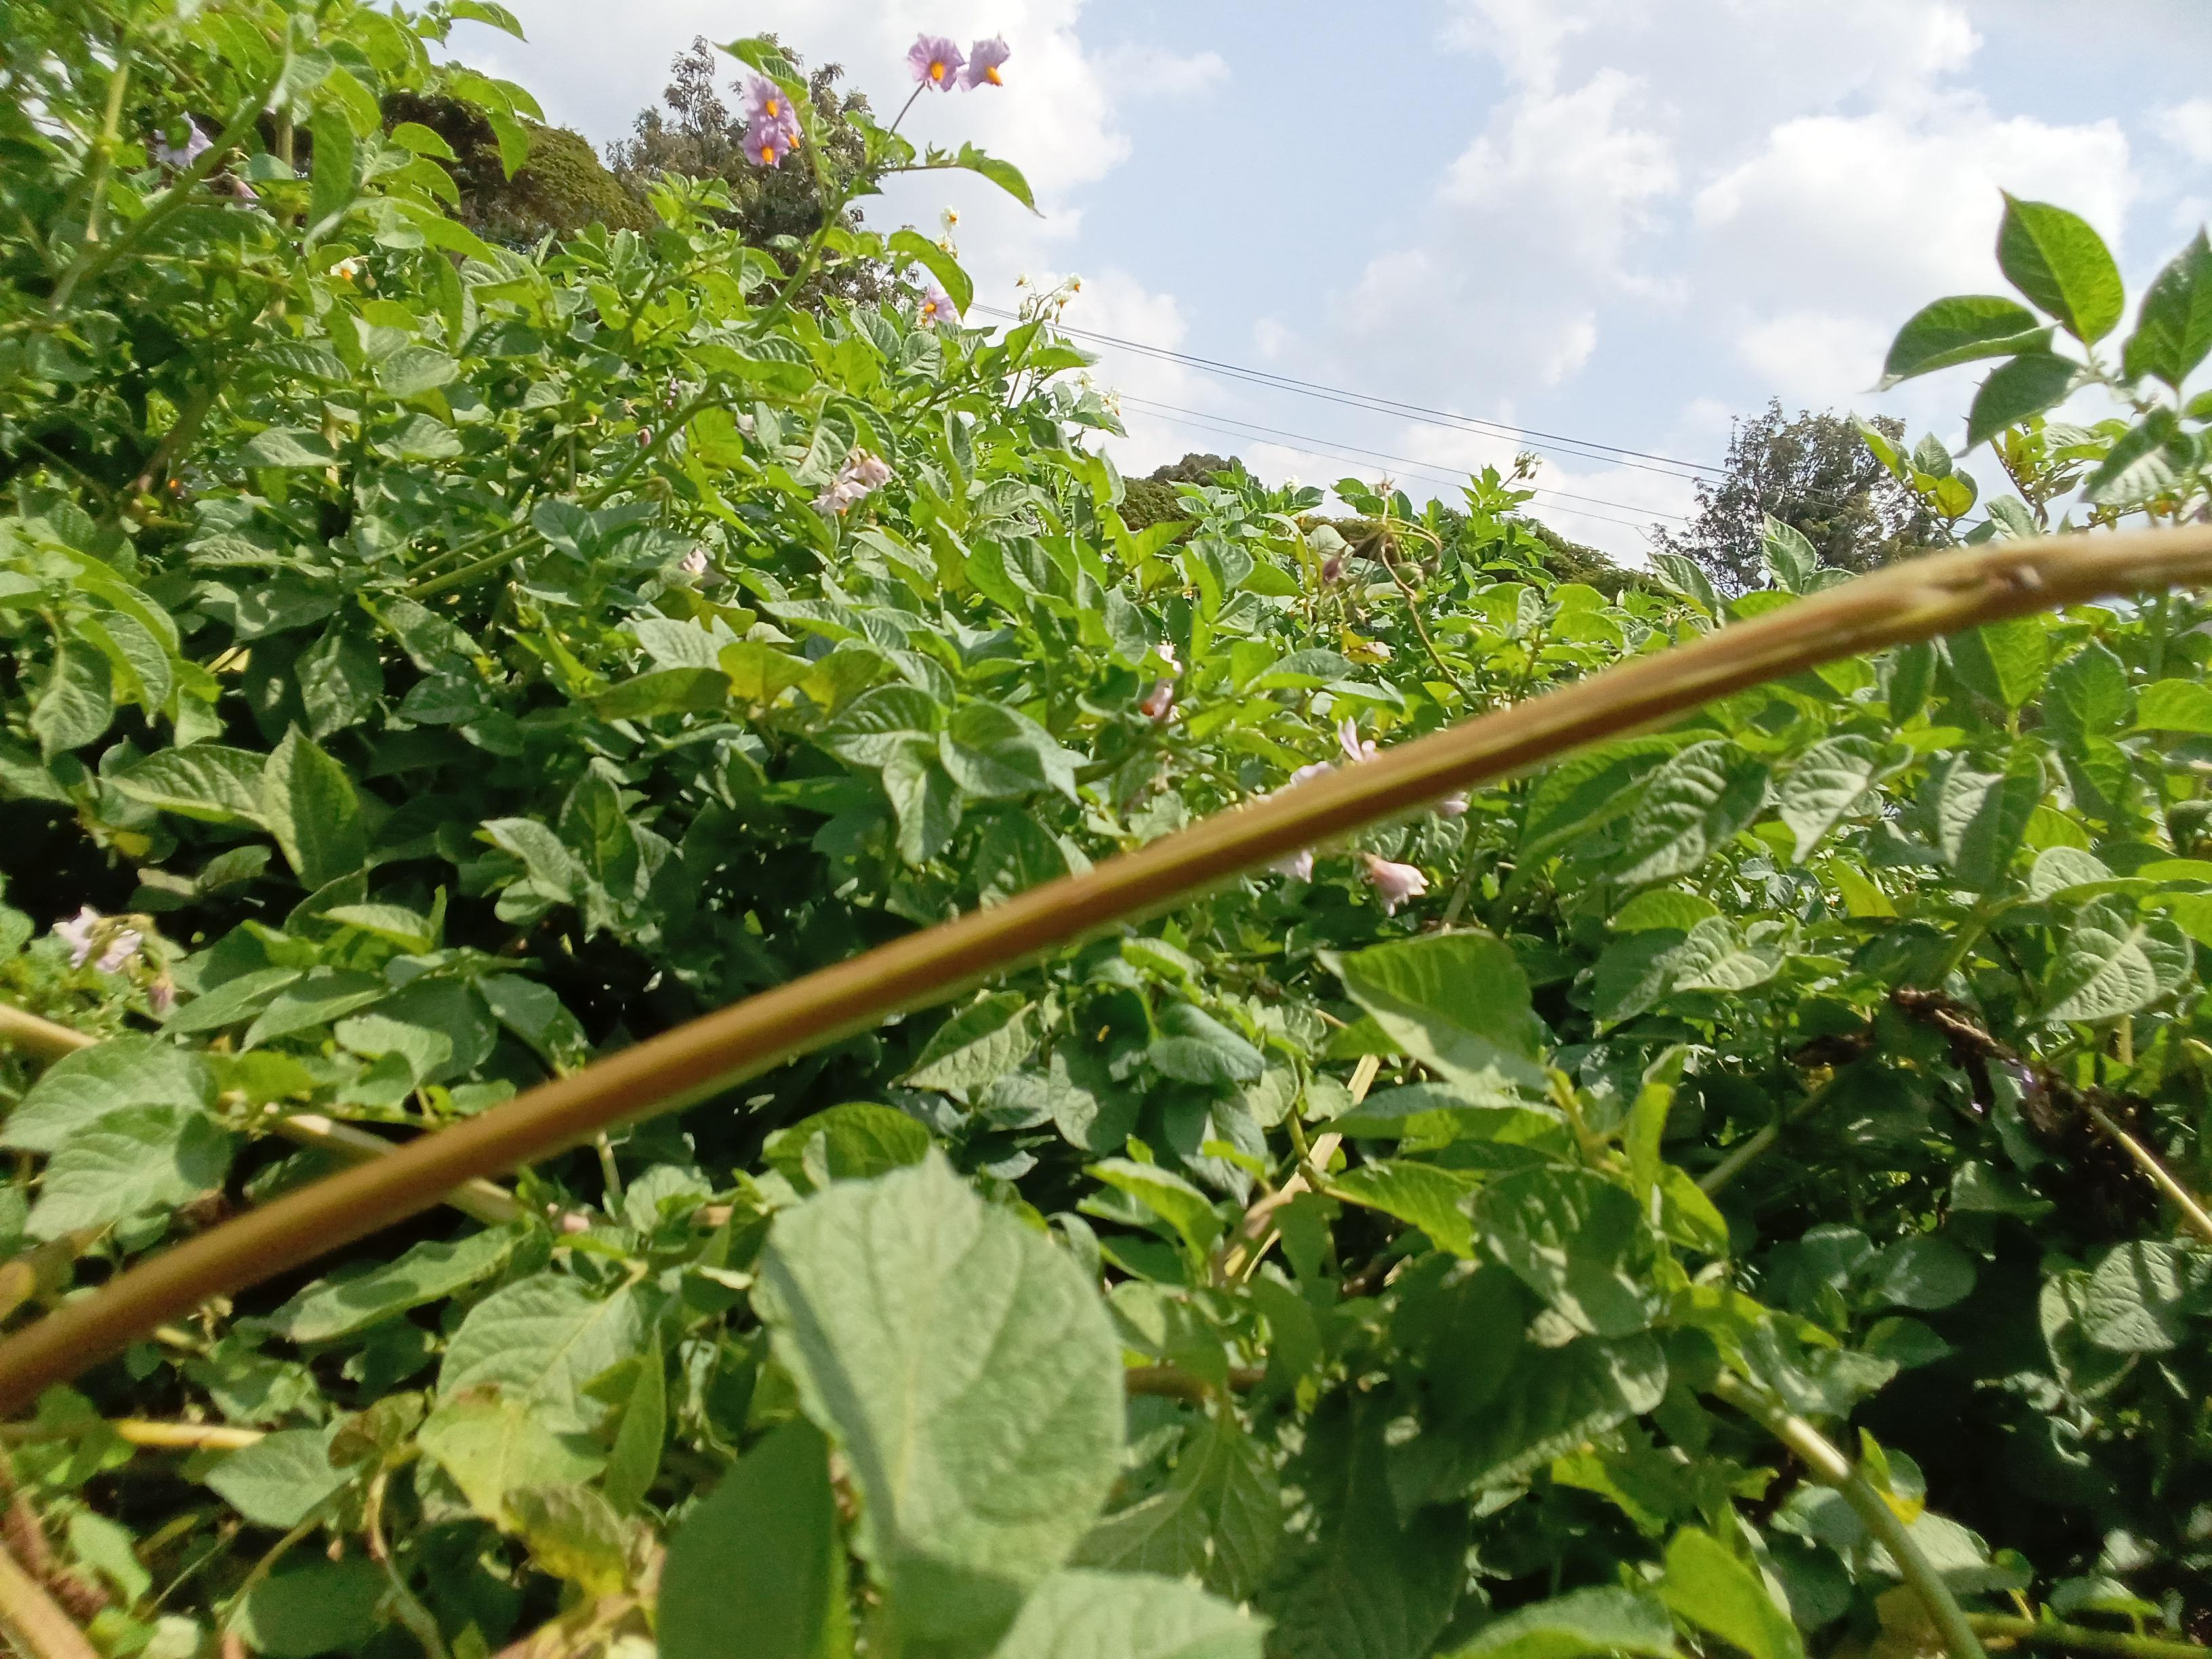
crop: potato
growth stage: flowering
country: Kenya
